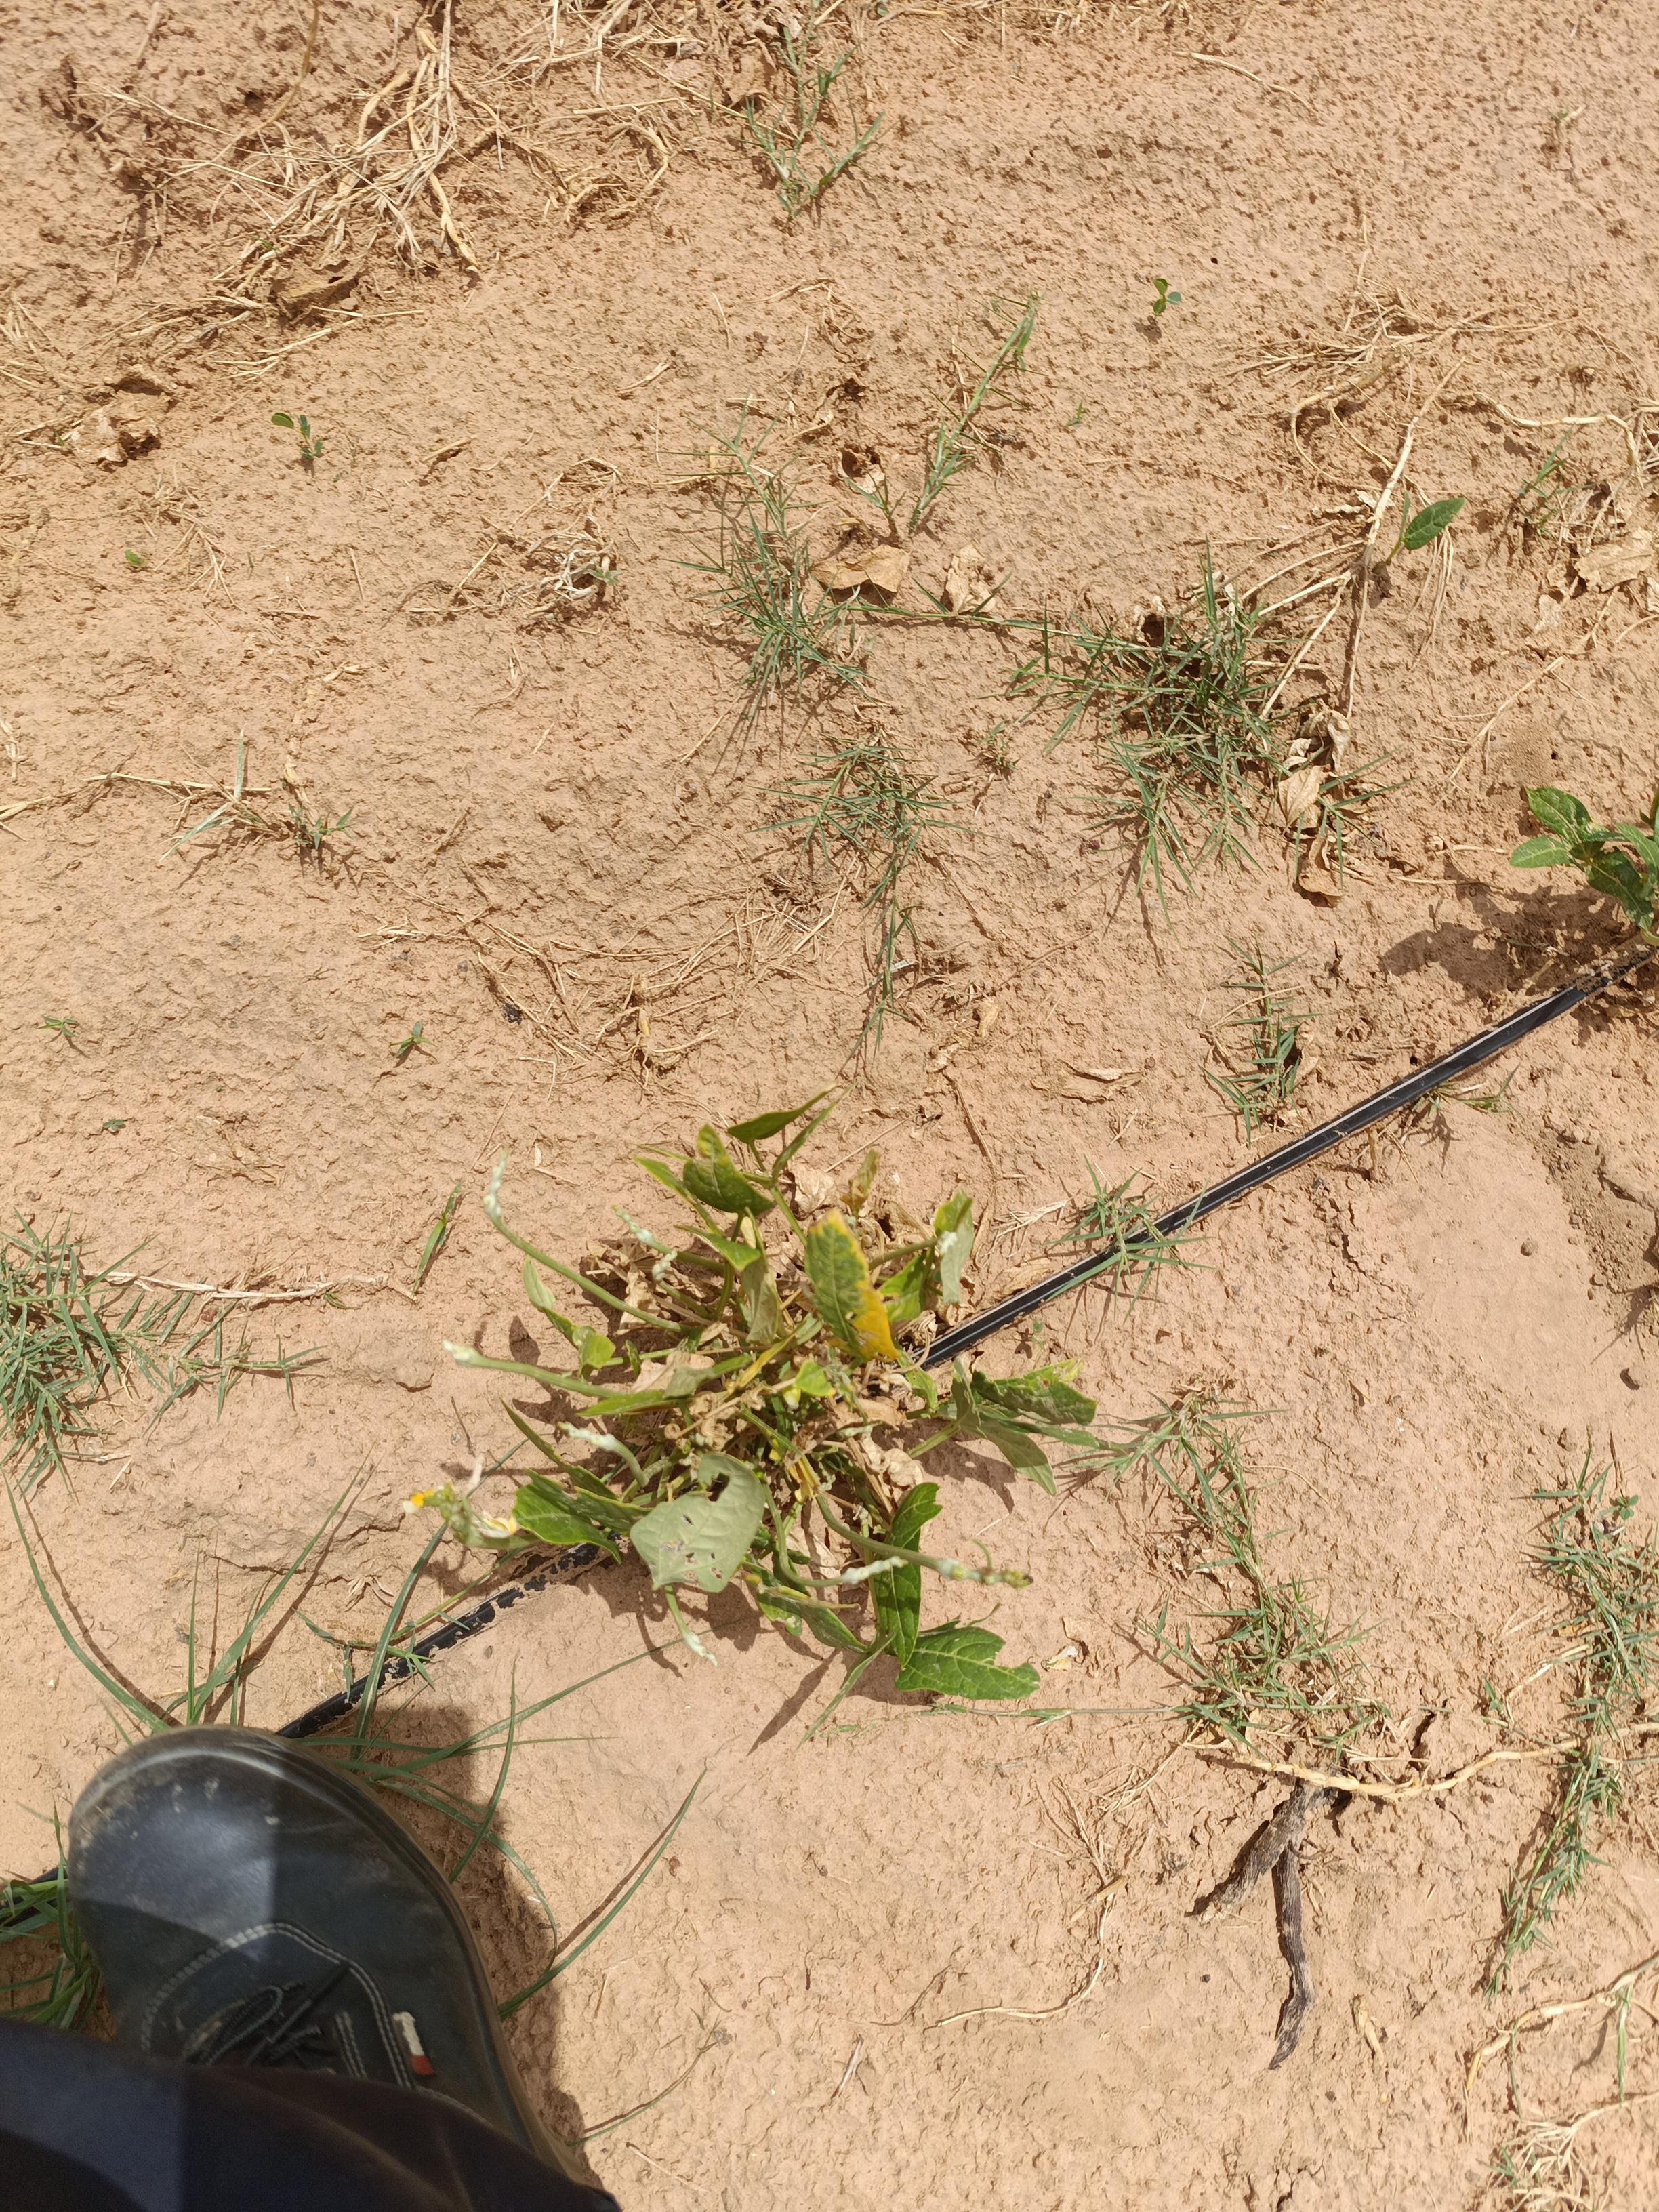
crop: cowpea
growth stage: flowering
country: Nigeria
